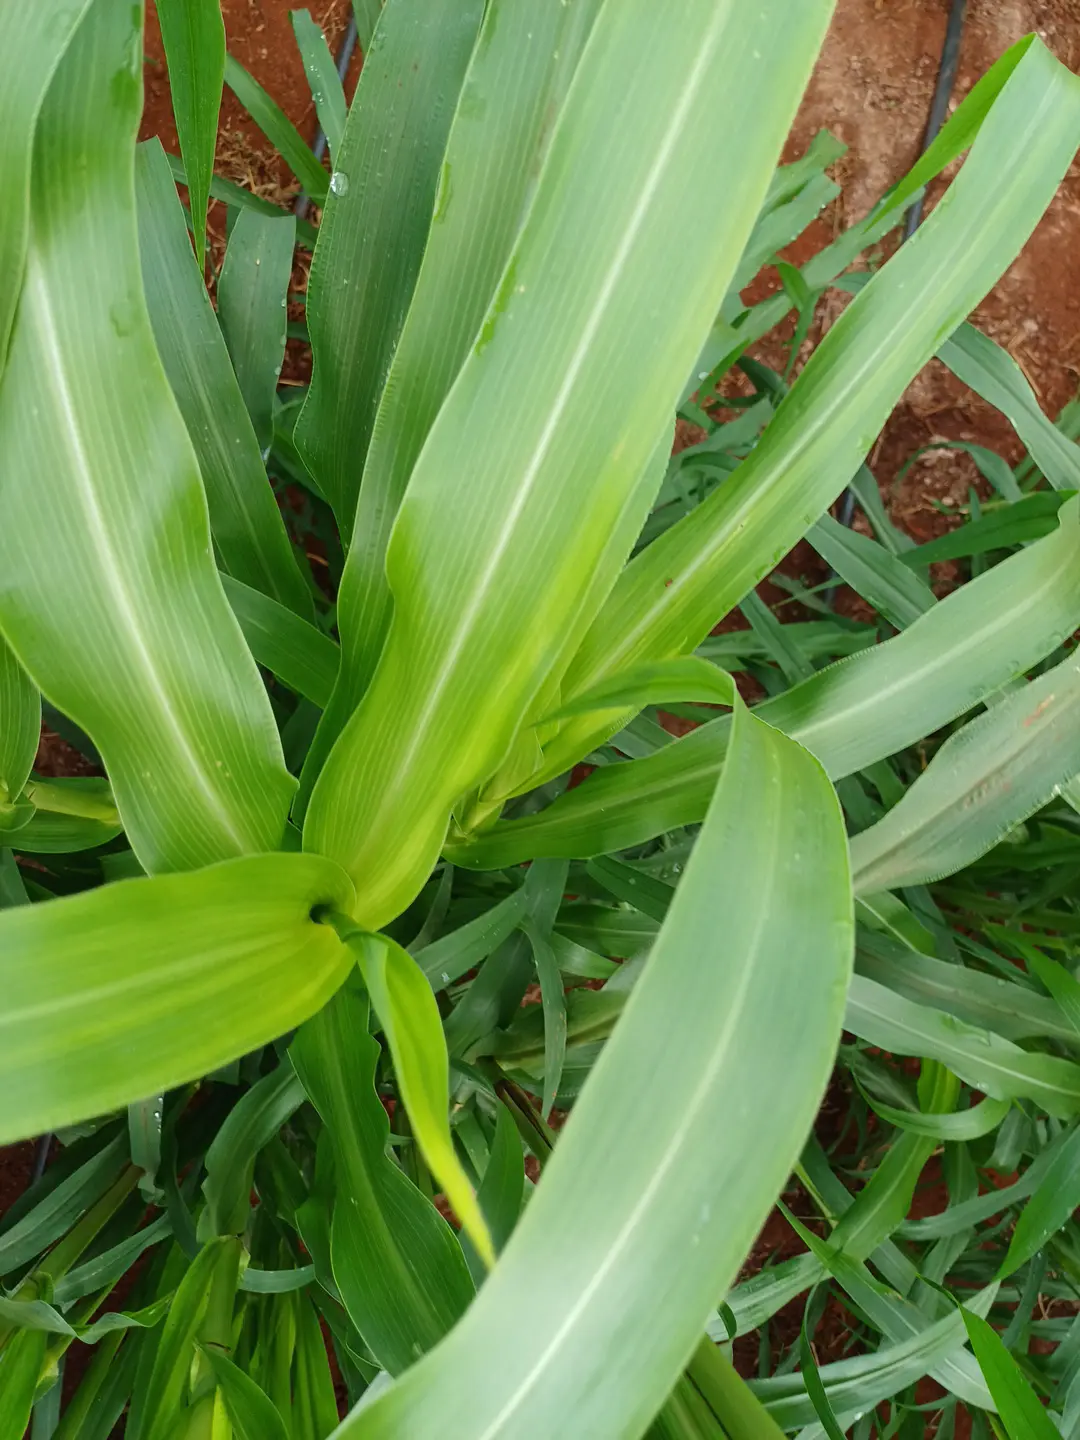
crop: pearl millet
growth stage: flowering
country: Kenya
